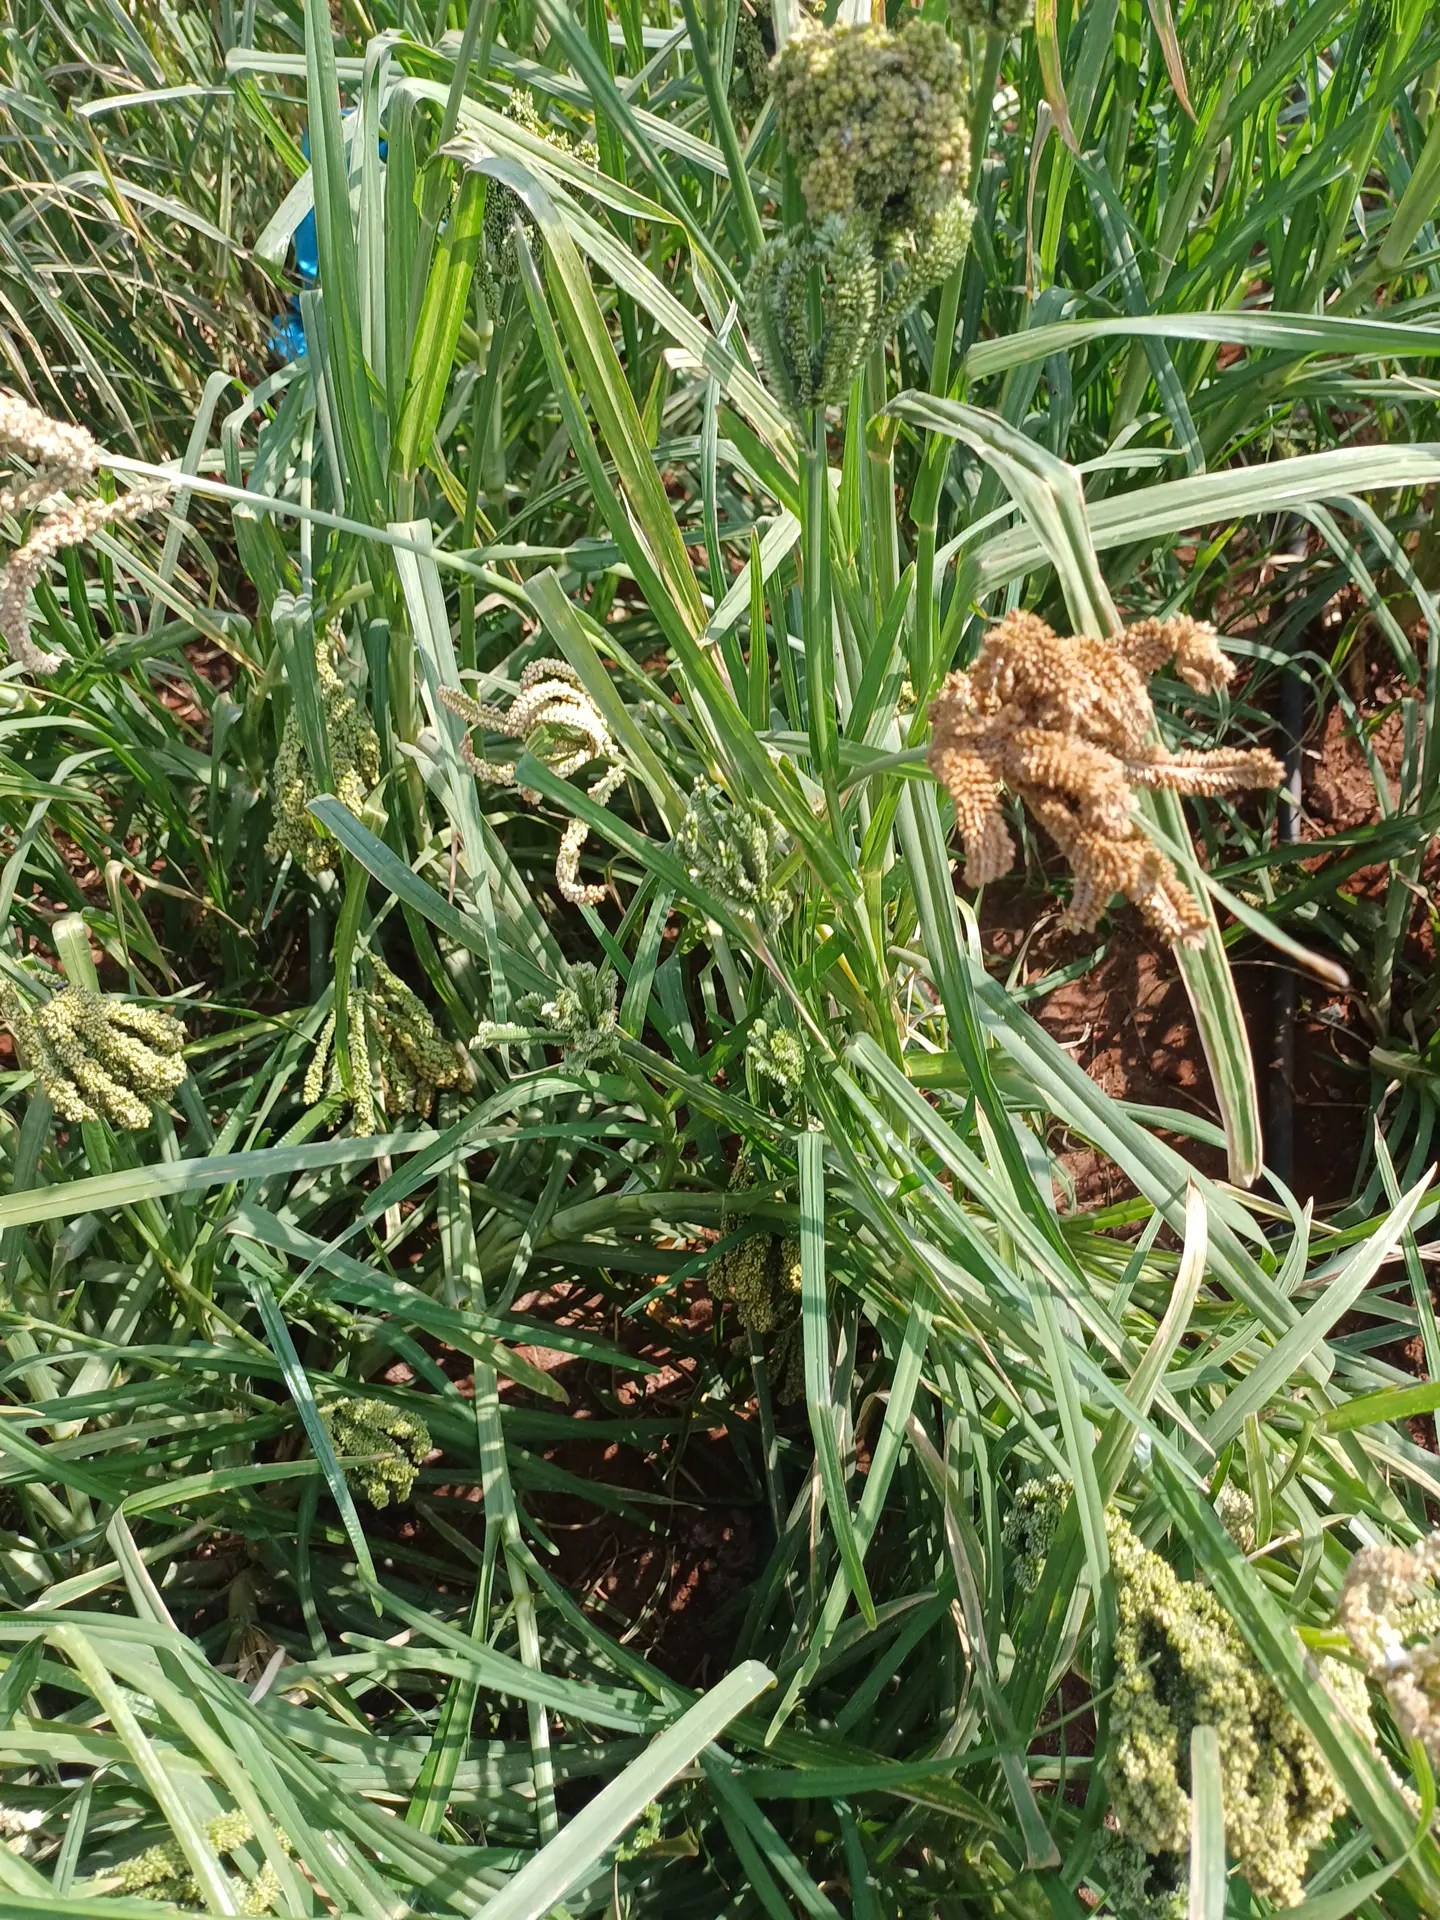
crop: finger millet
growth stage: filling grain
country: Kenya
